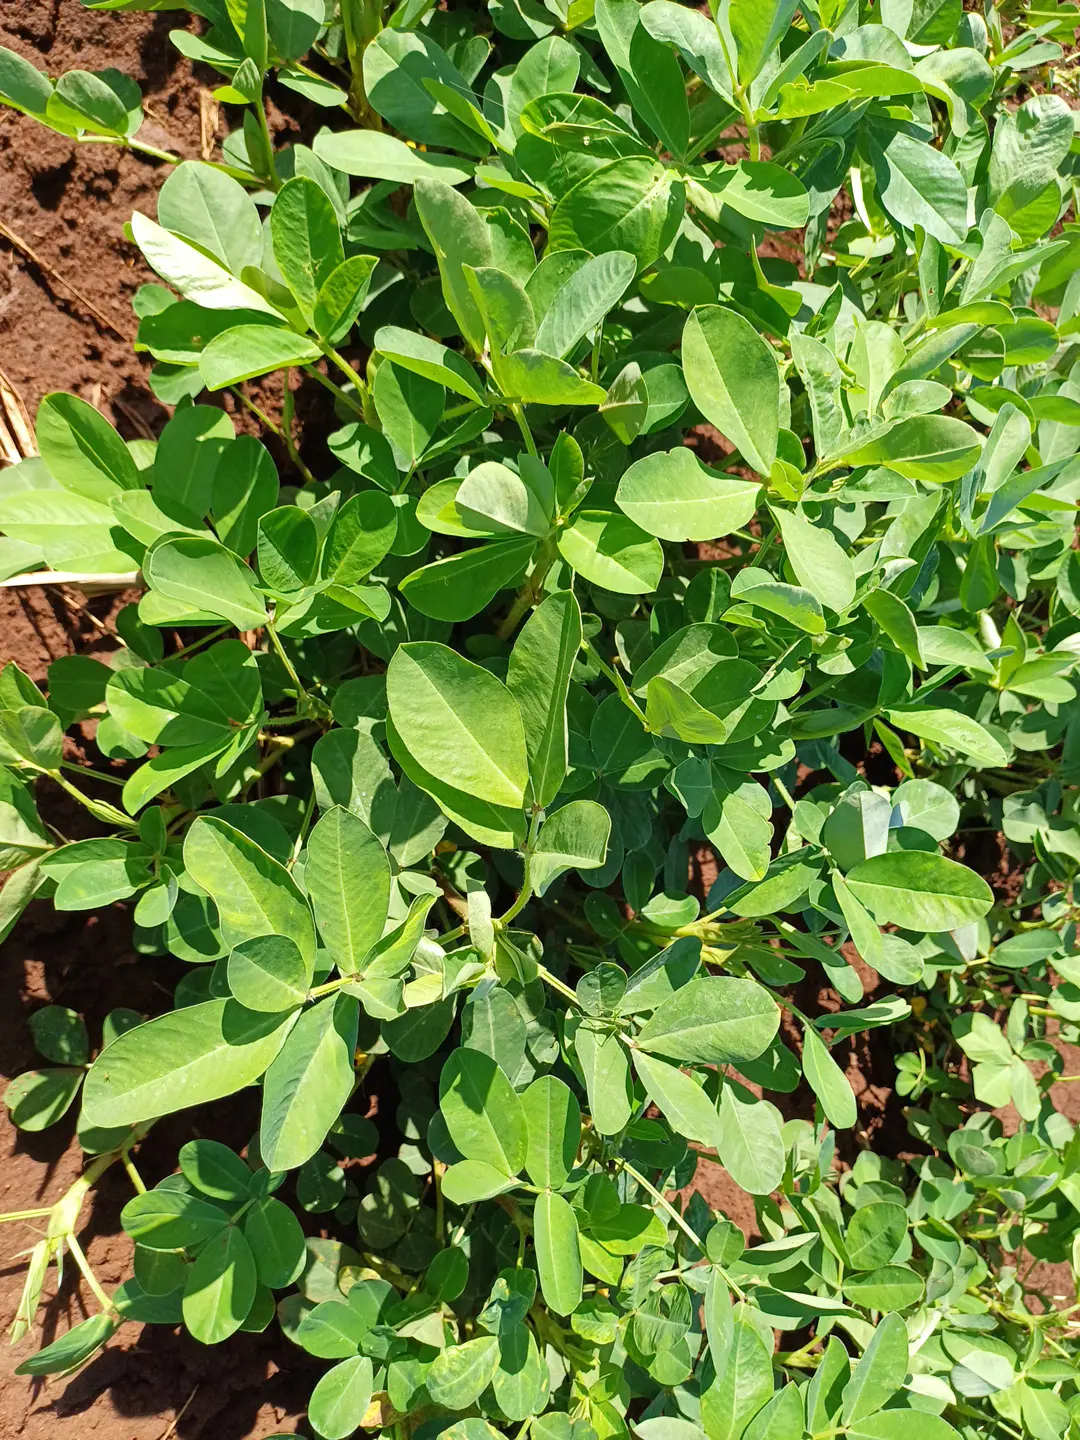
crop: groundnut
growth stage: flowering
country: Kenya
